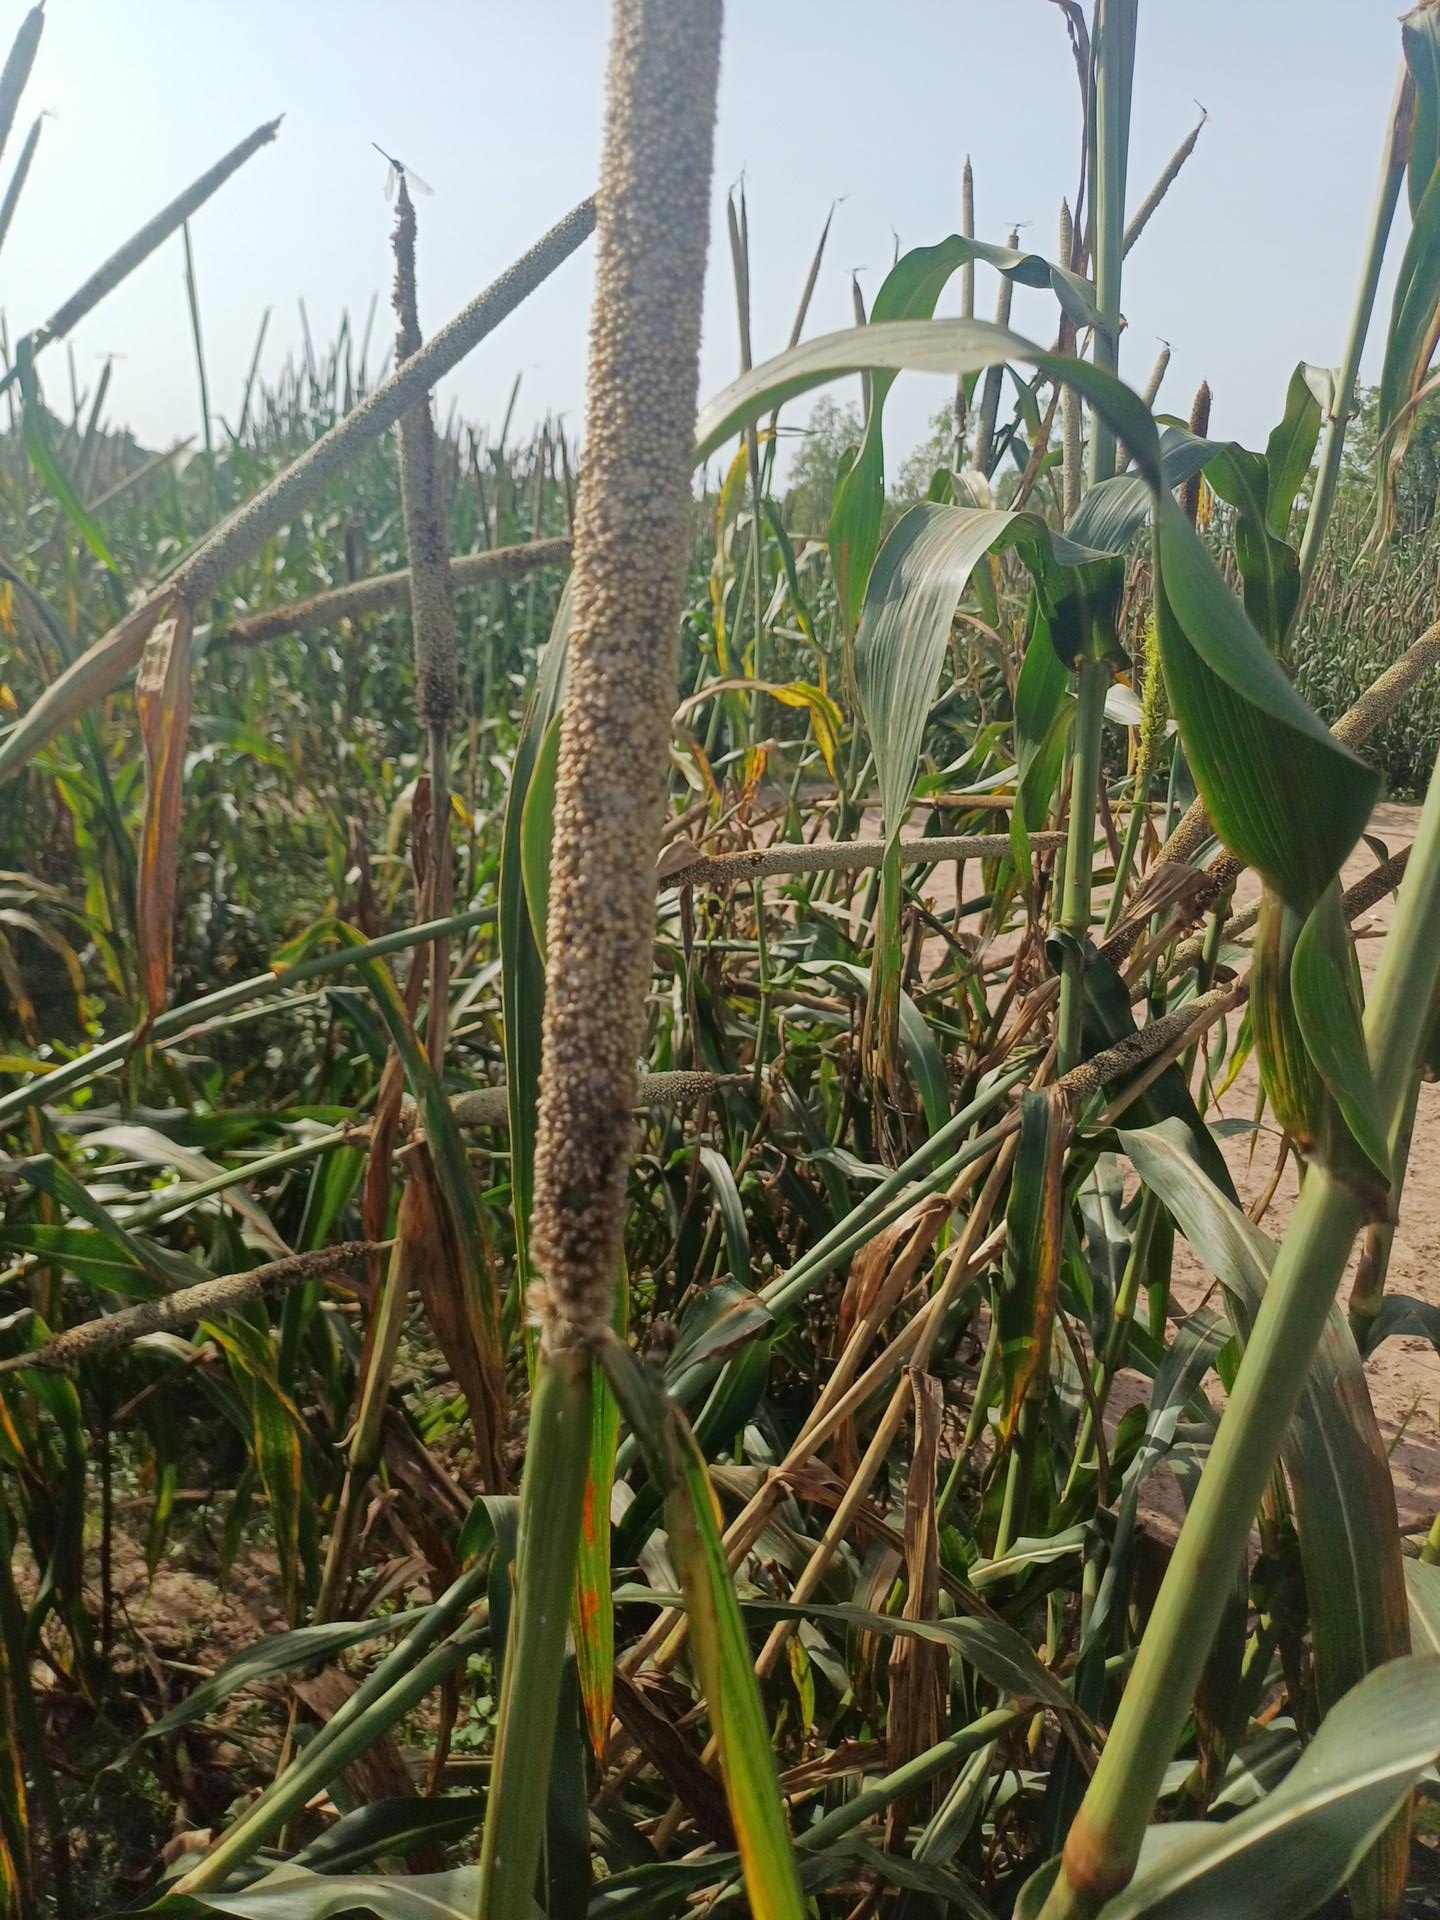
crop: pearl millet
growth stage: filling grain
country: Senegal
